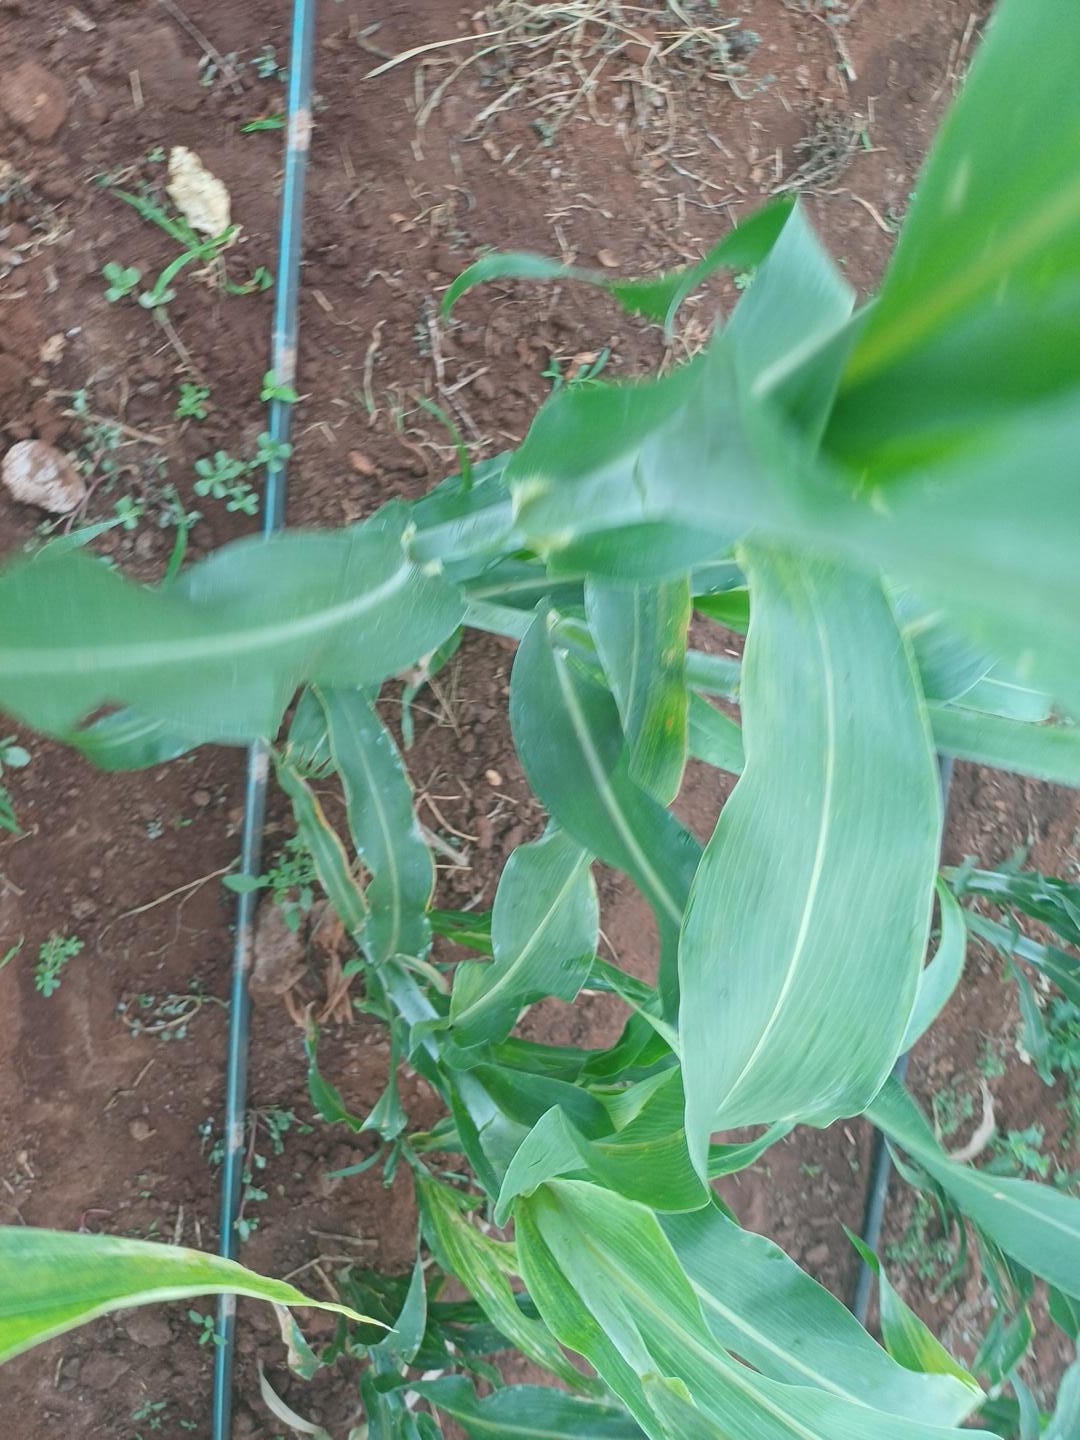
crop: sorghum
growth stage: heading tuber
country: Kenya
